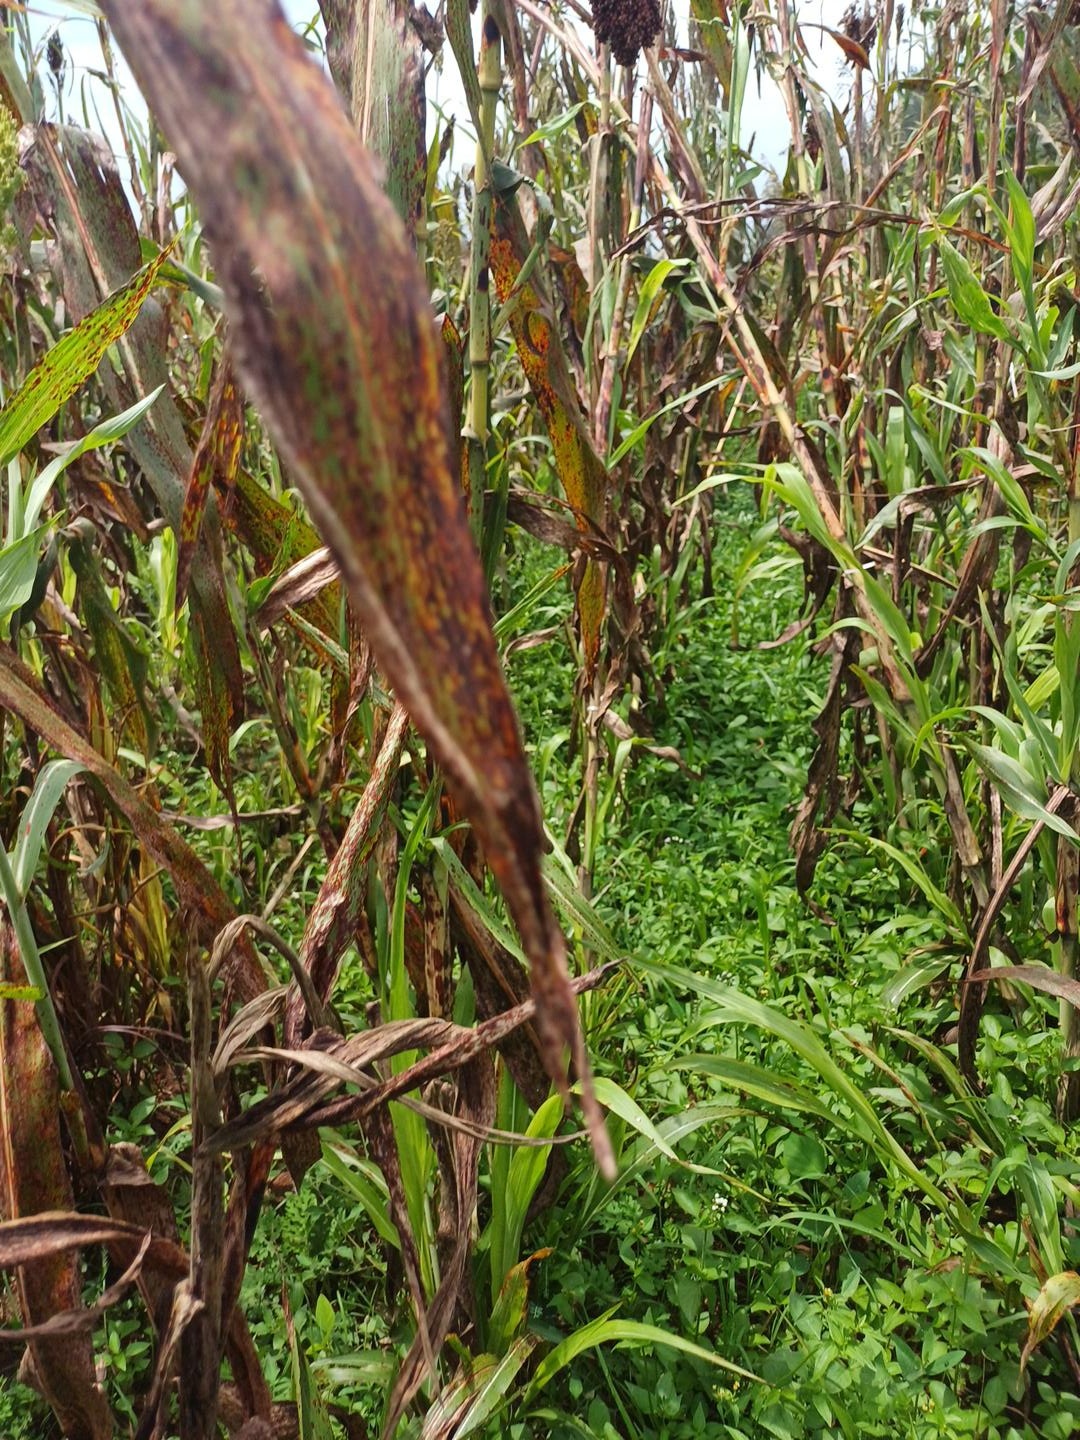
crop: sorghum
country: Kenya
